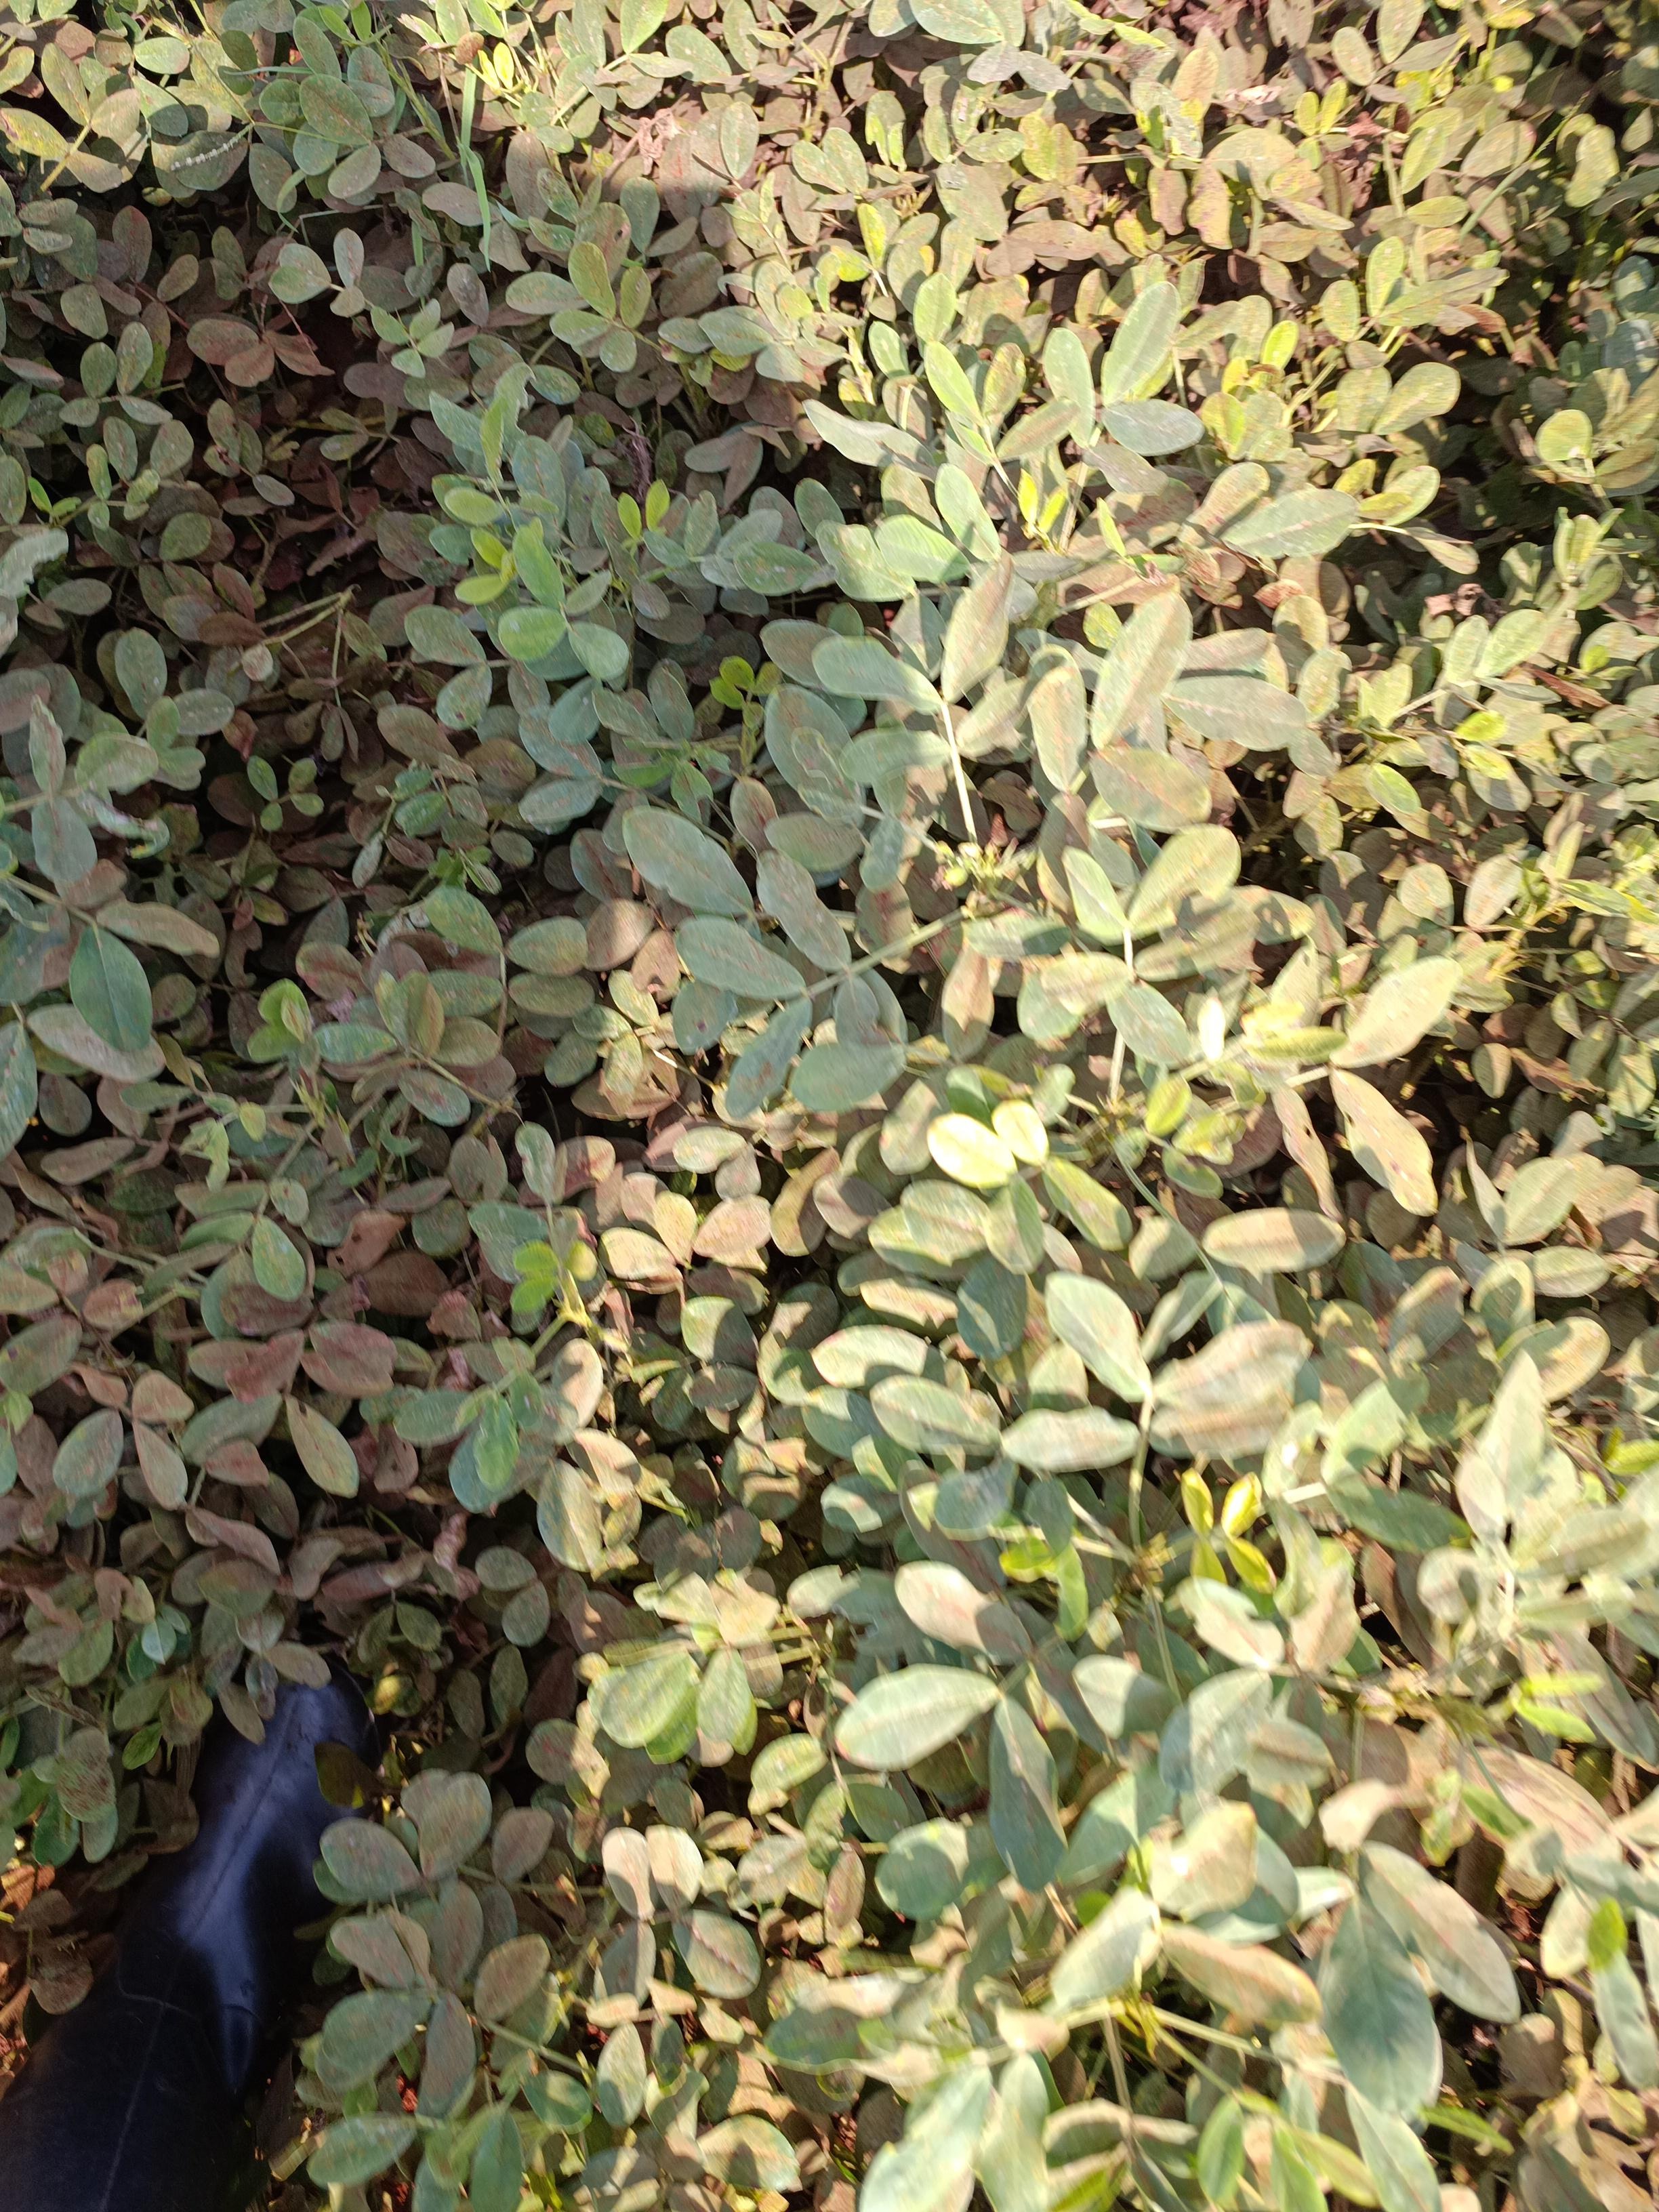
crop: groundnut
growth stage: maturity
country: Kenya
